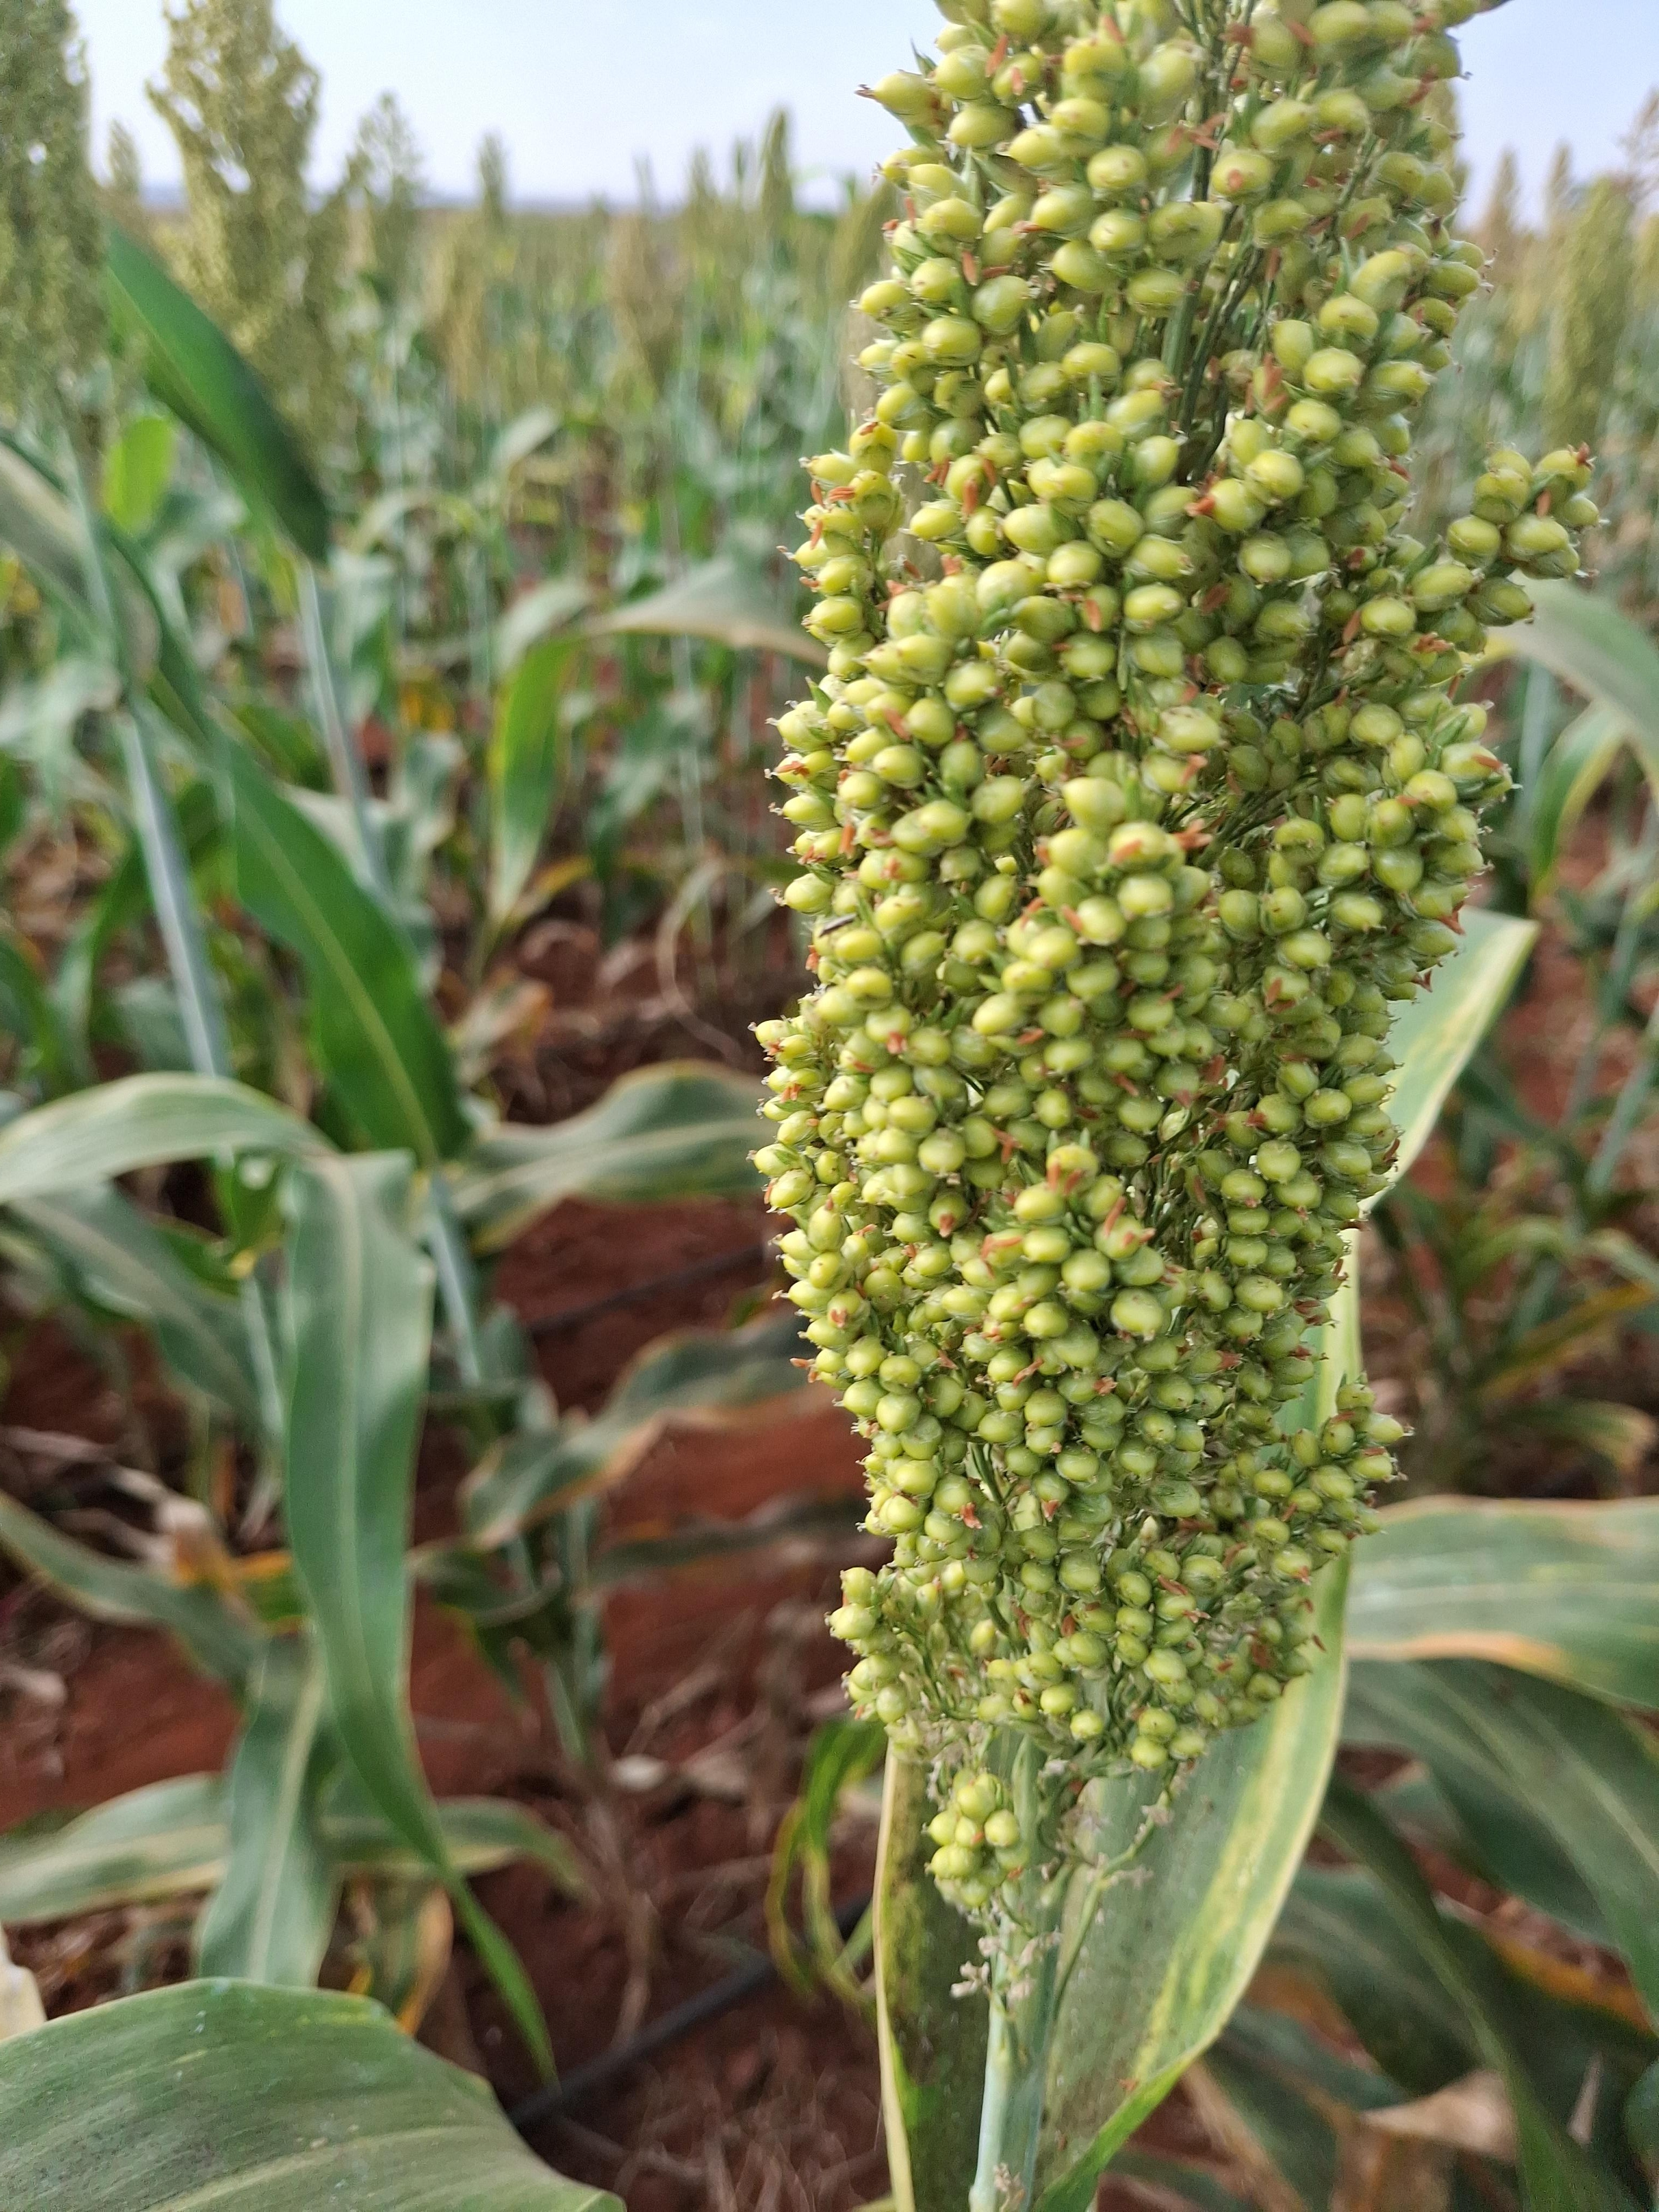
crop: sorghum
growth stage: filling grain
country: Kenya
